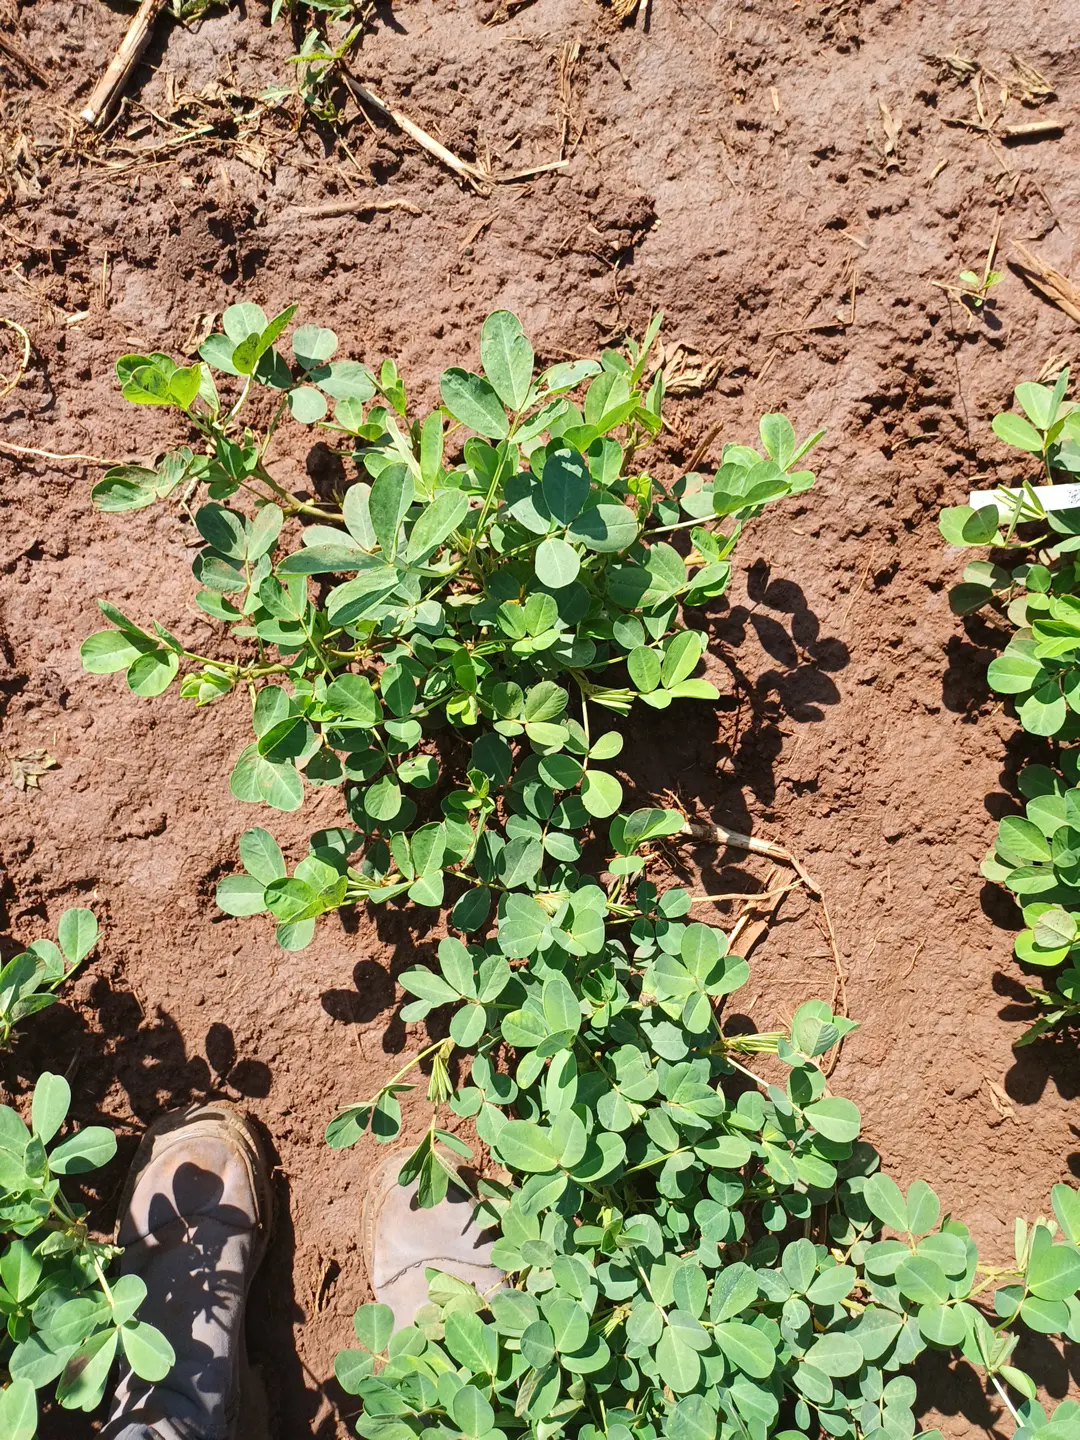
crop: groundnut
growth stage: flowering
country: Kenya
